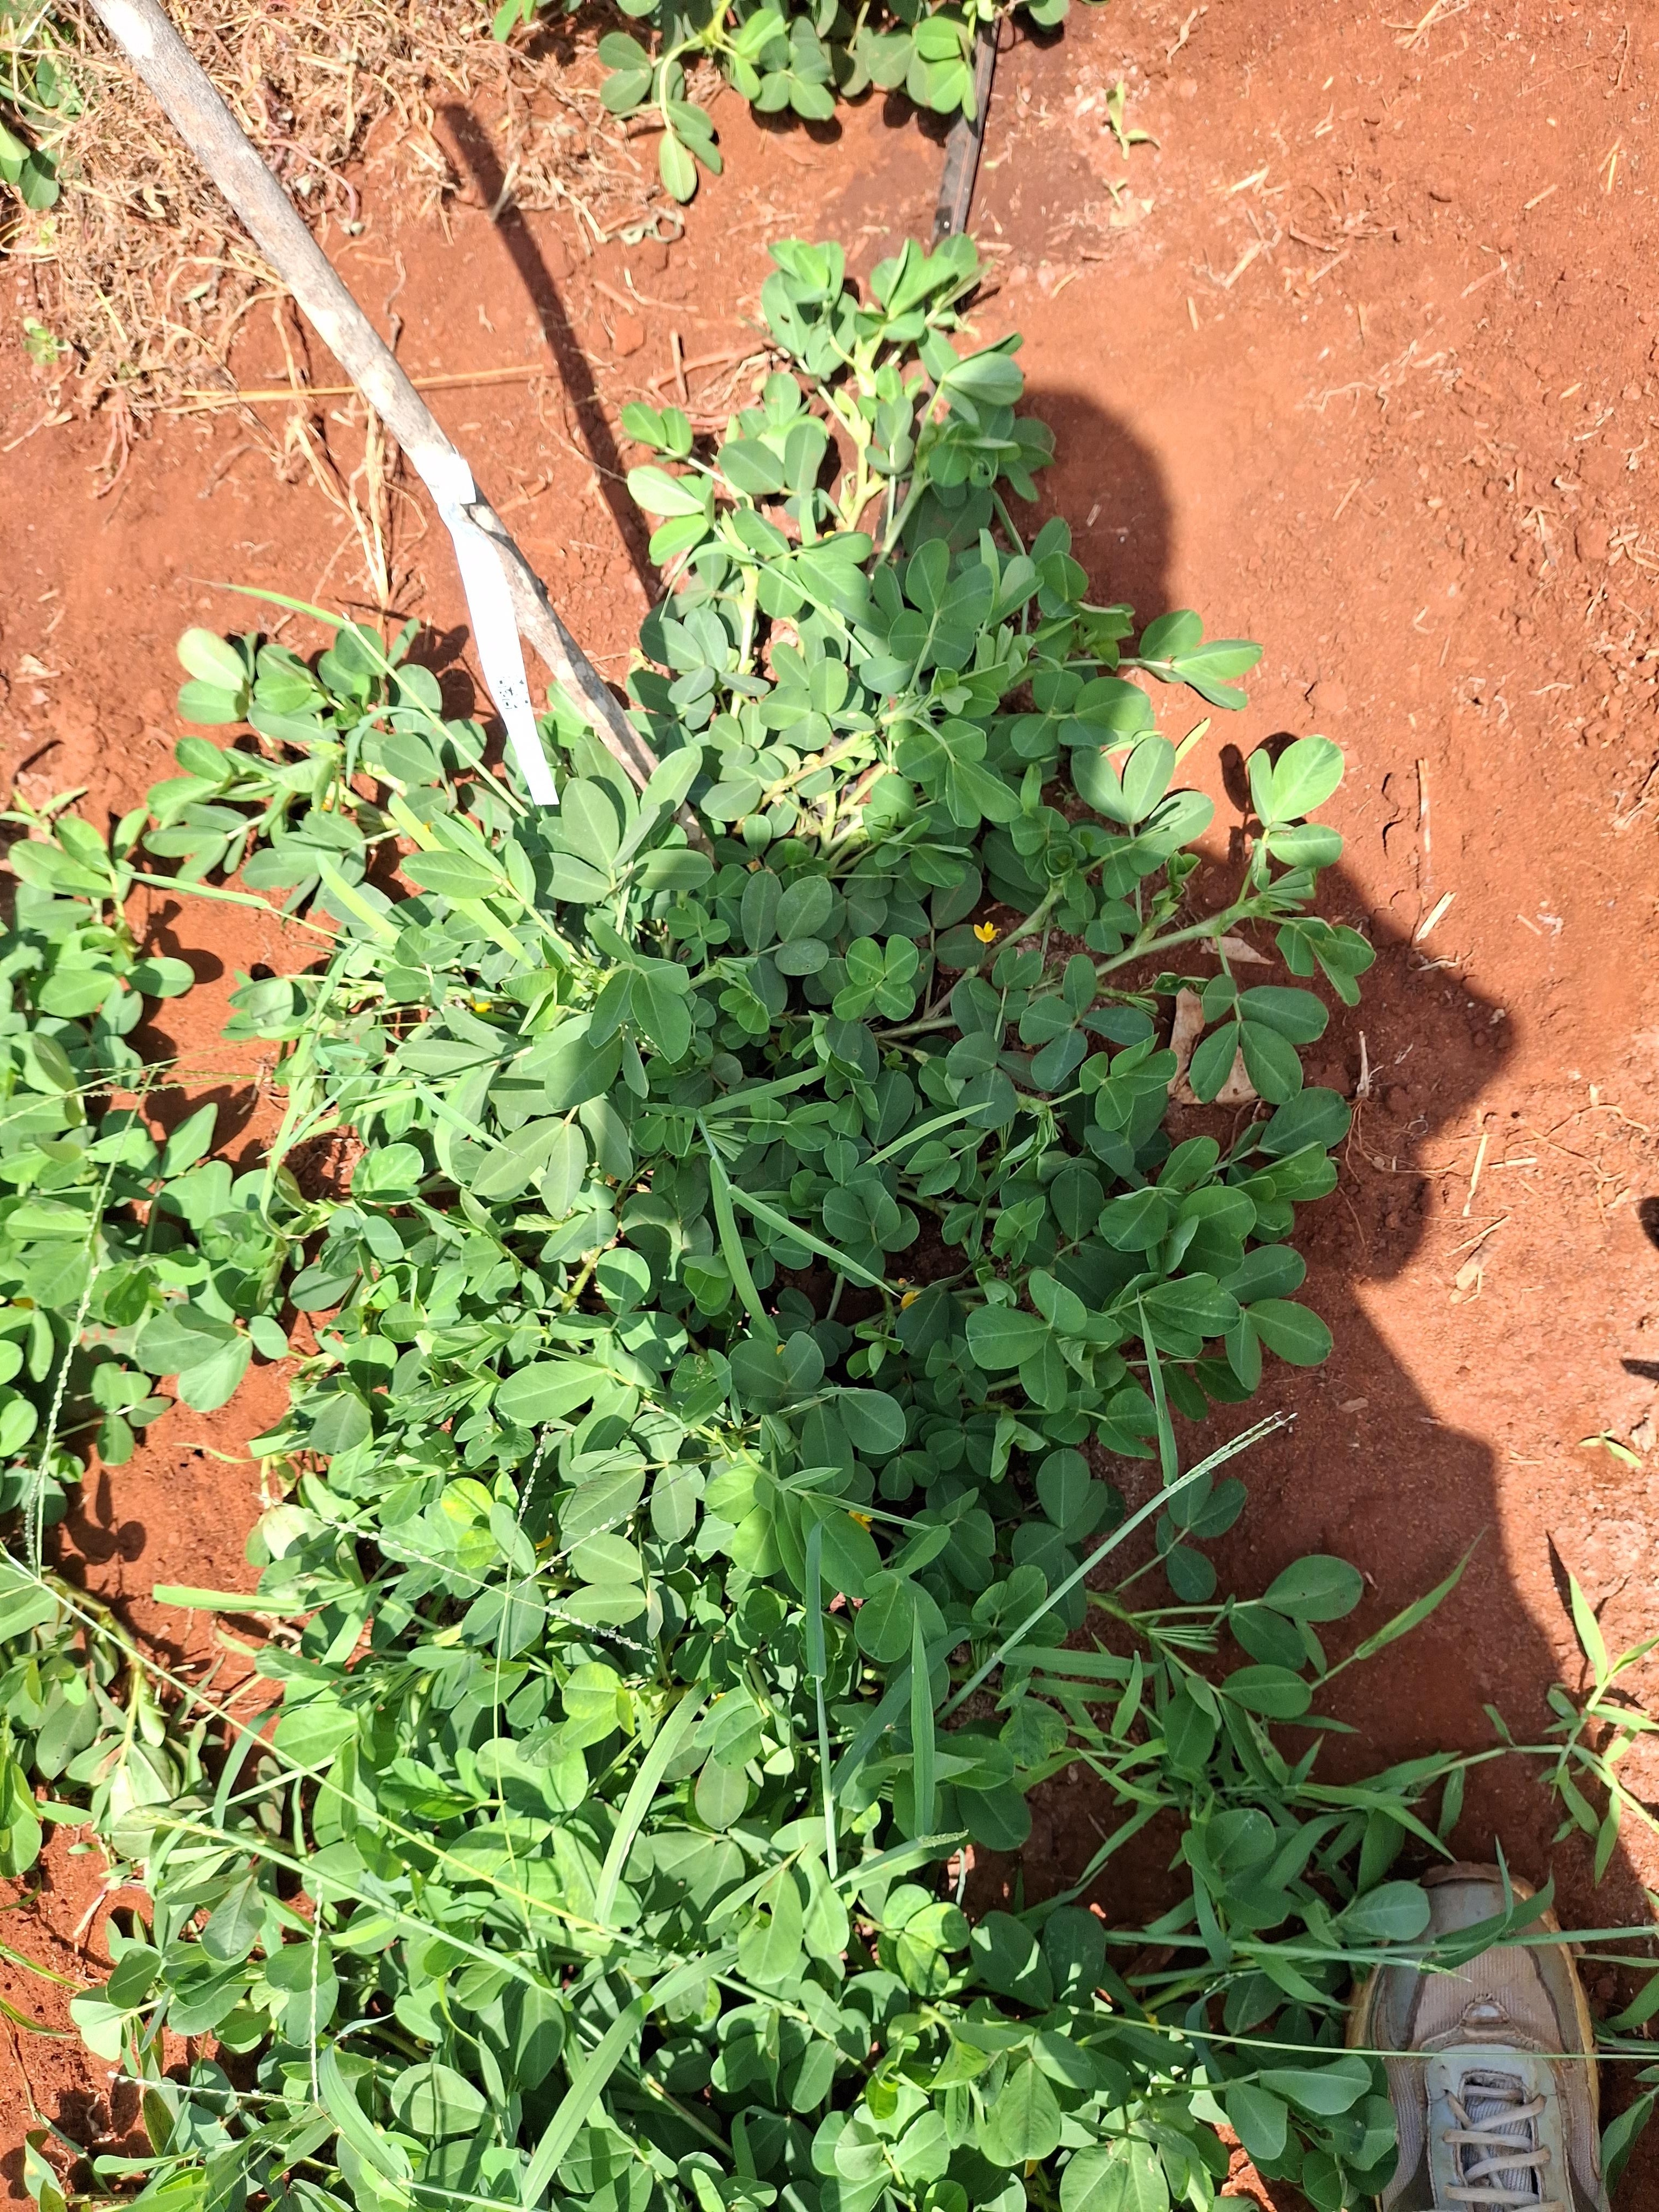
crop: groundnut
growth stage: flowering
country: Kenya
